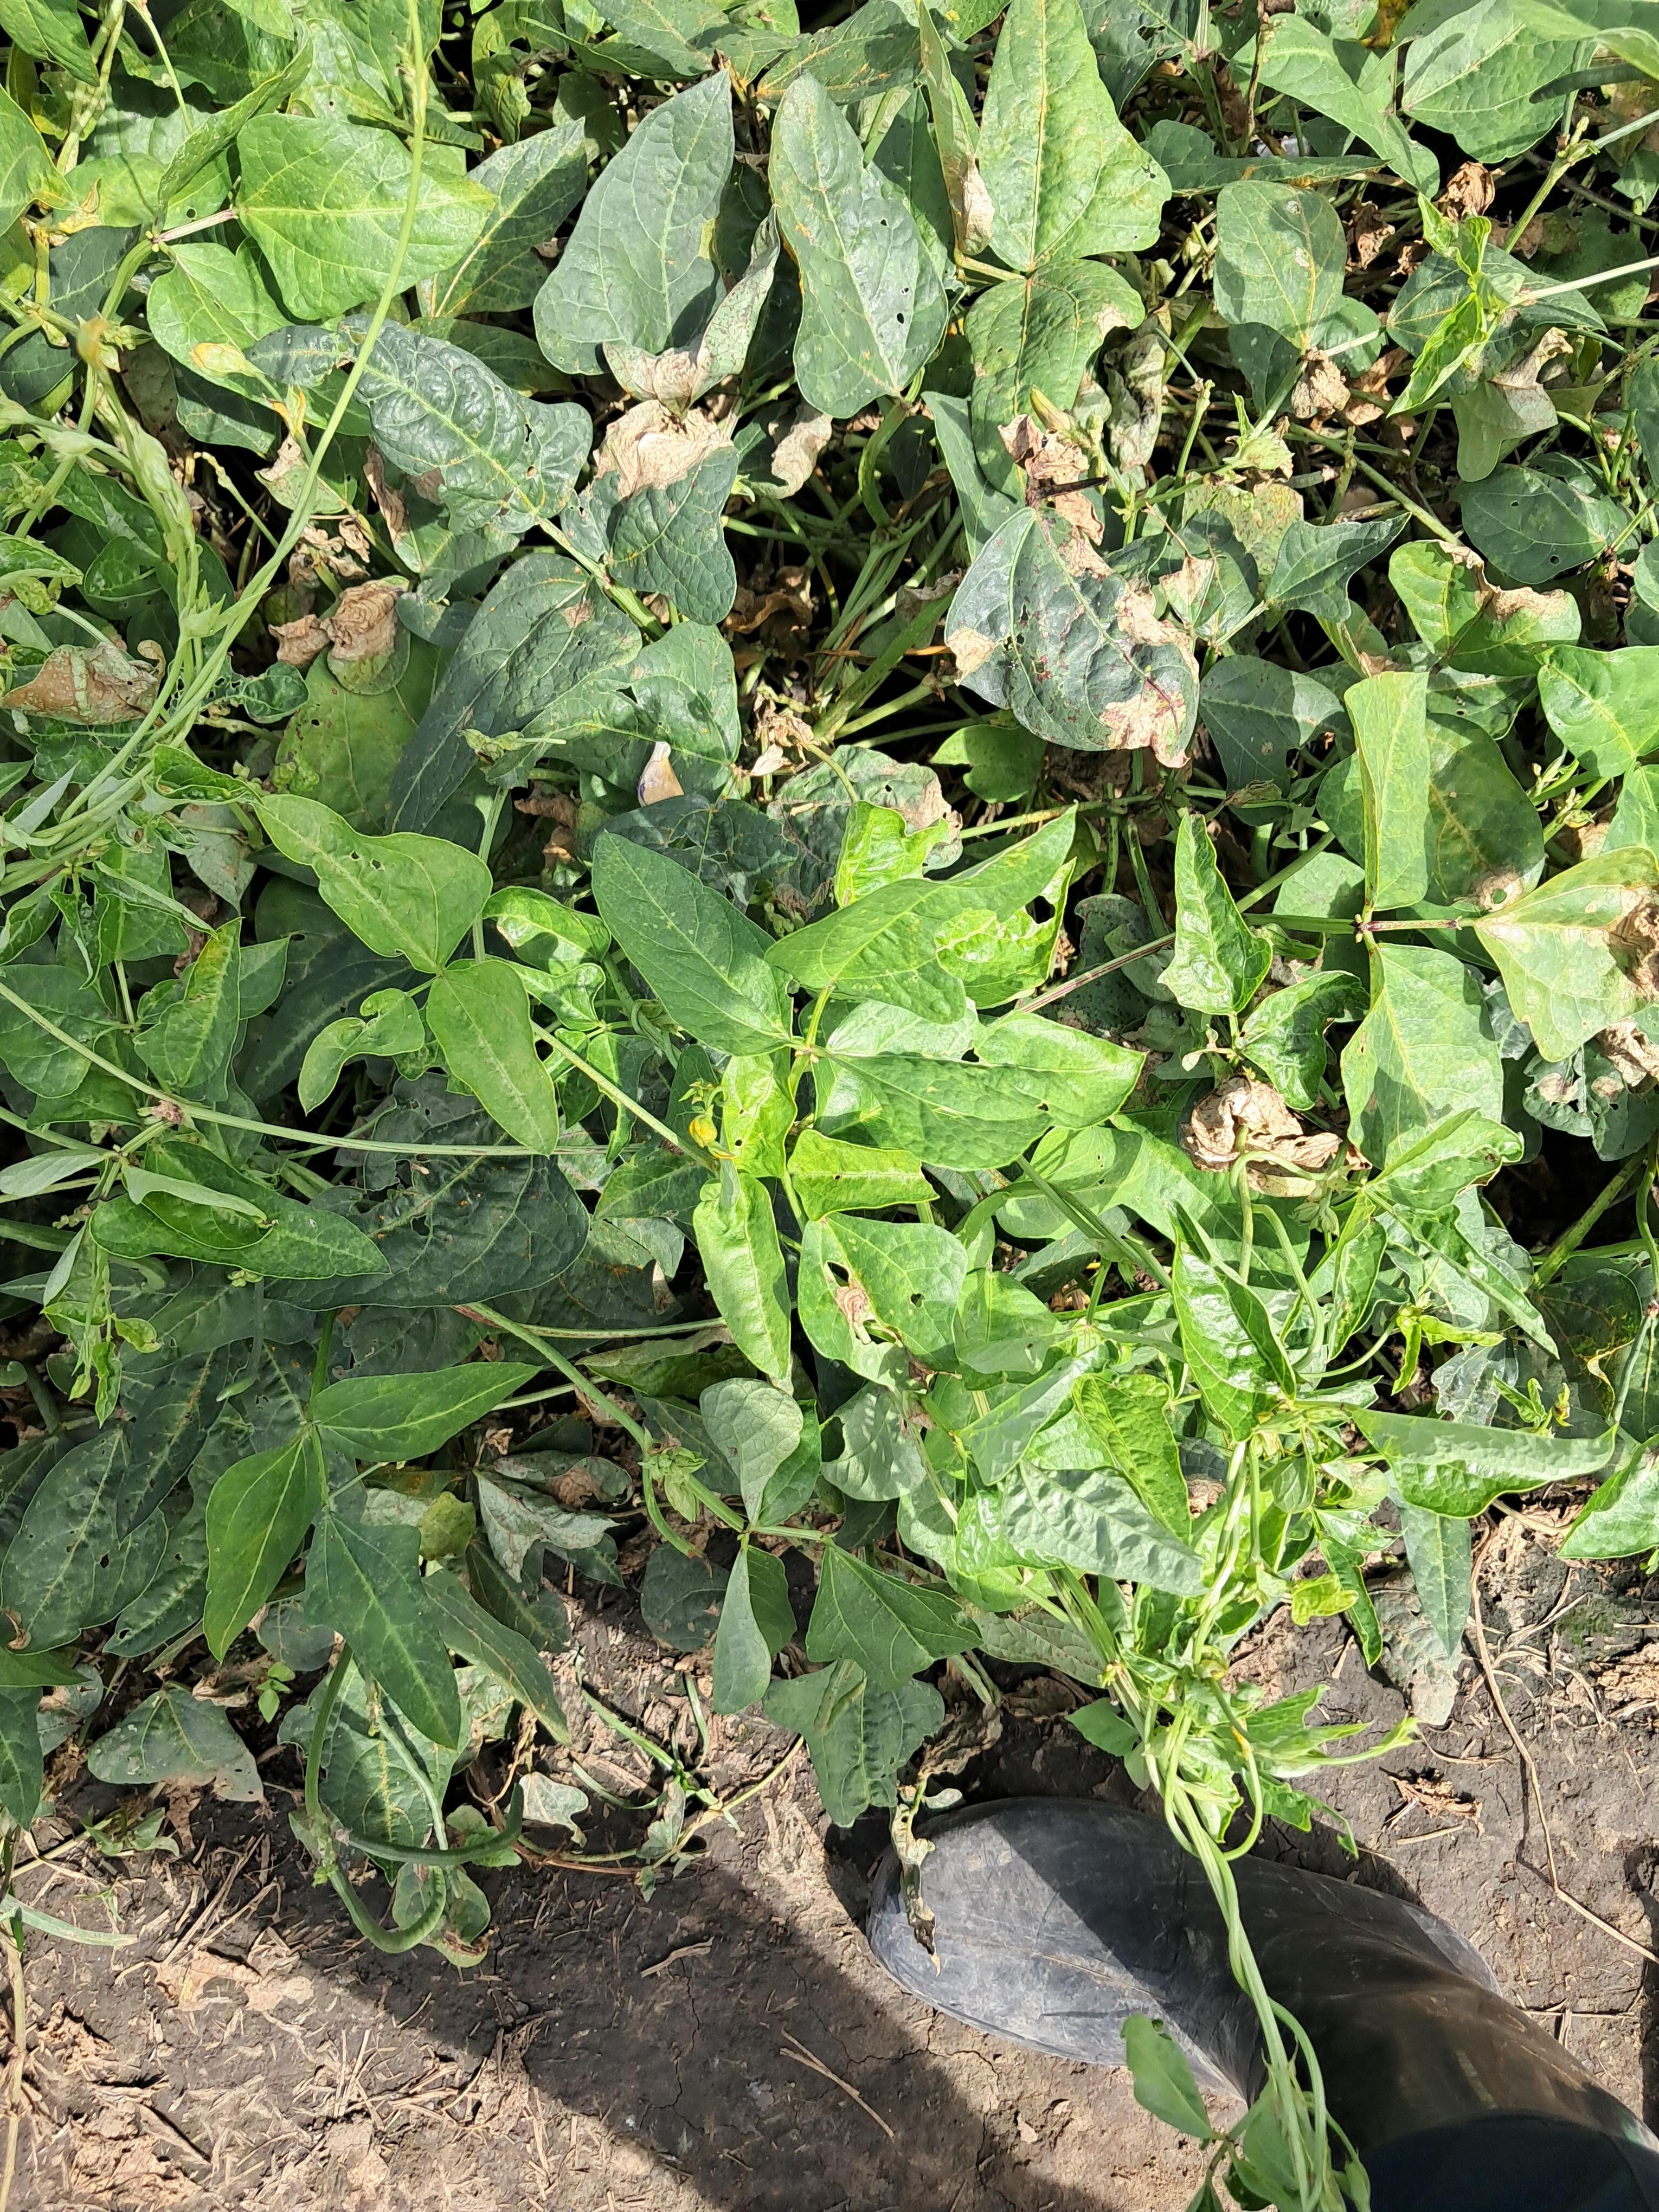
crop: cowpea
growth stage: development pod
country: Tanzania
